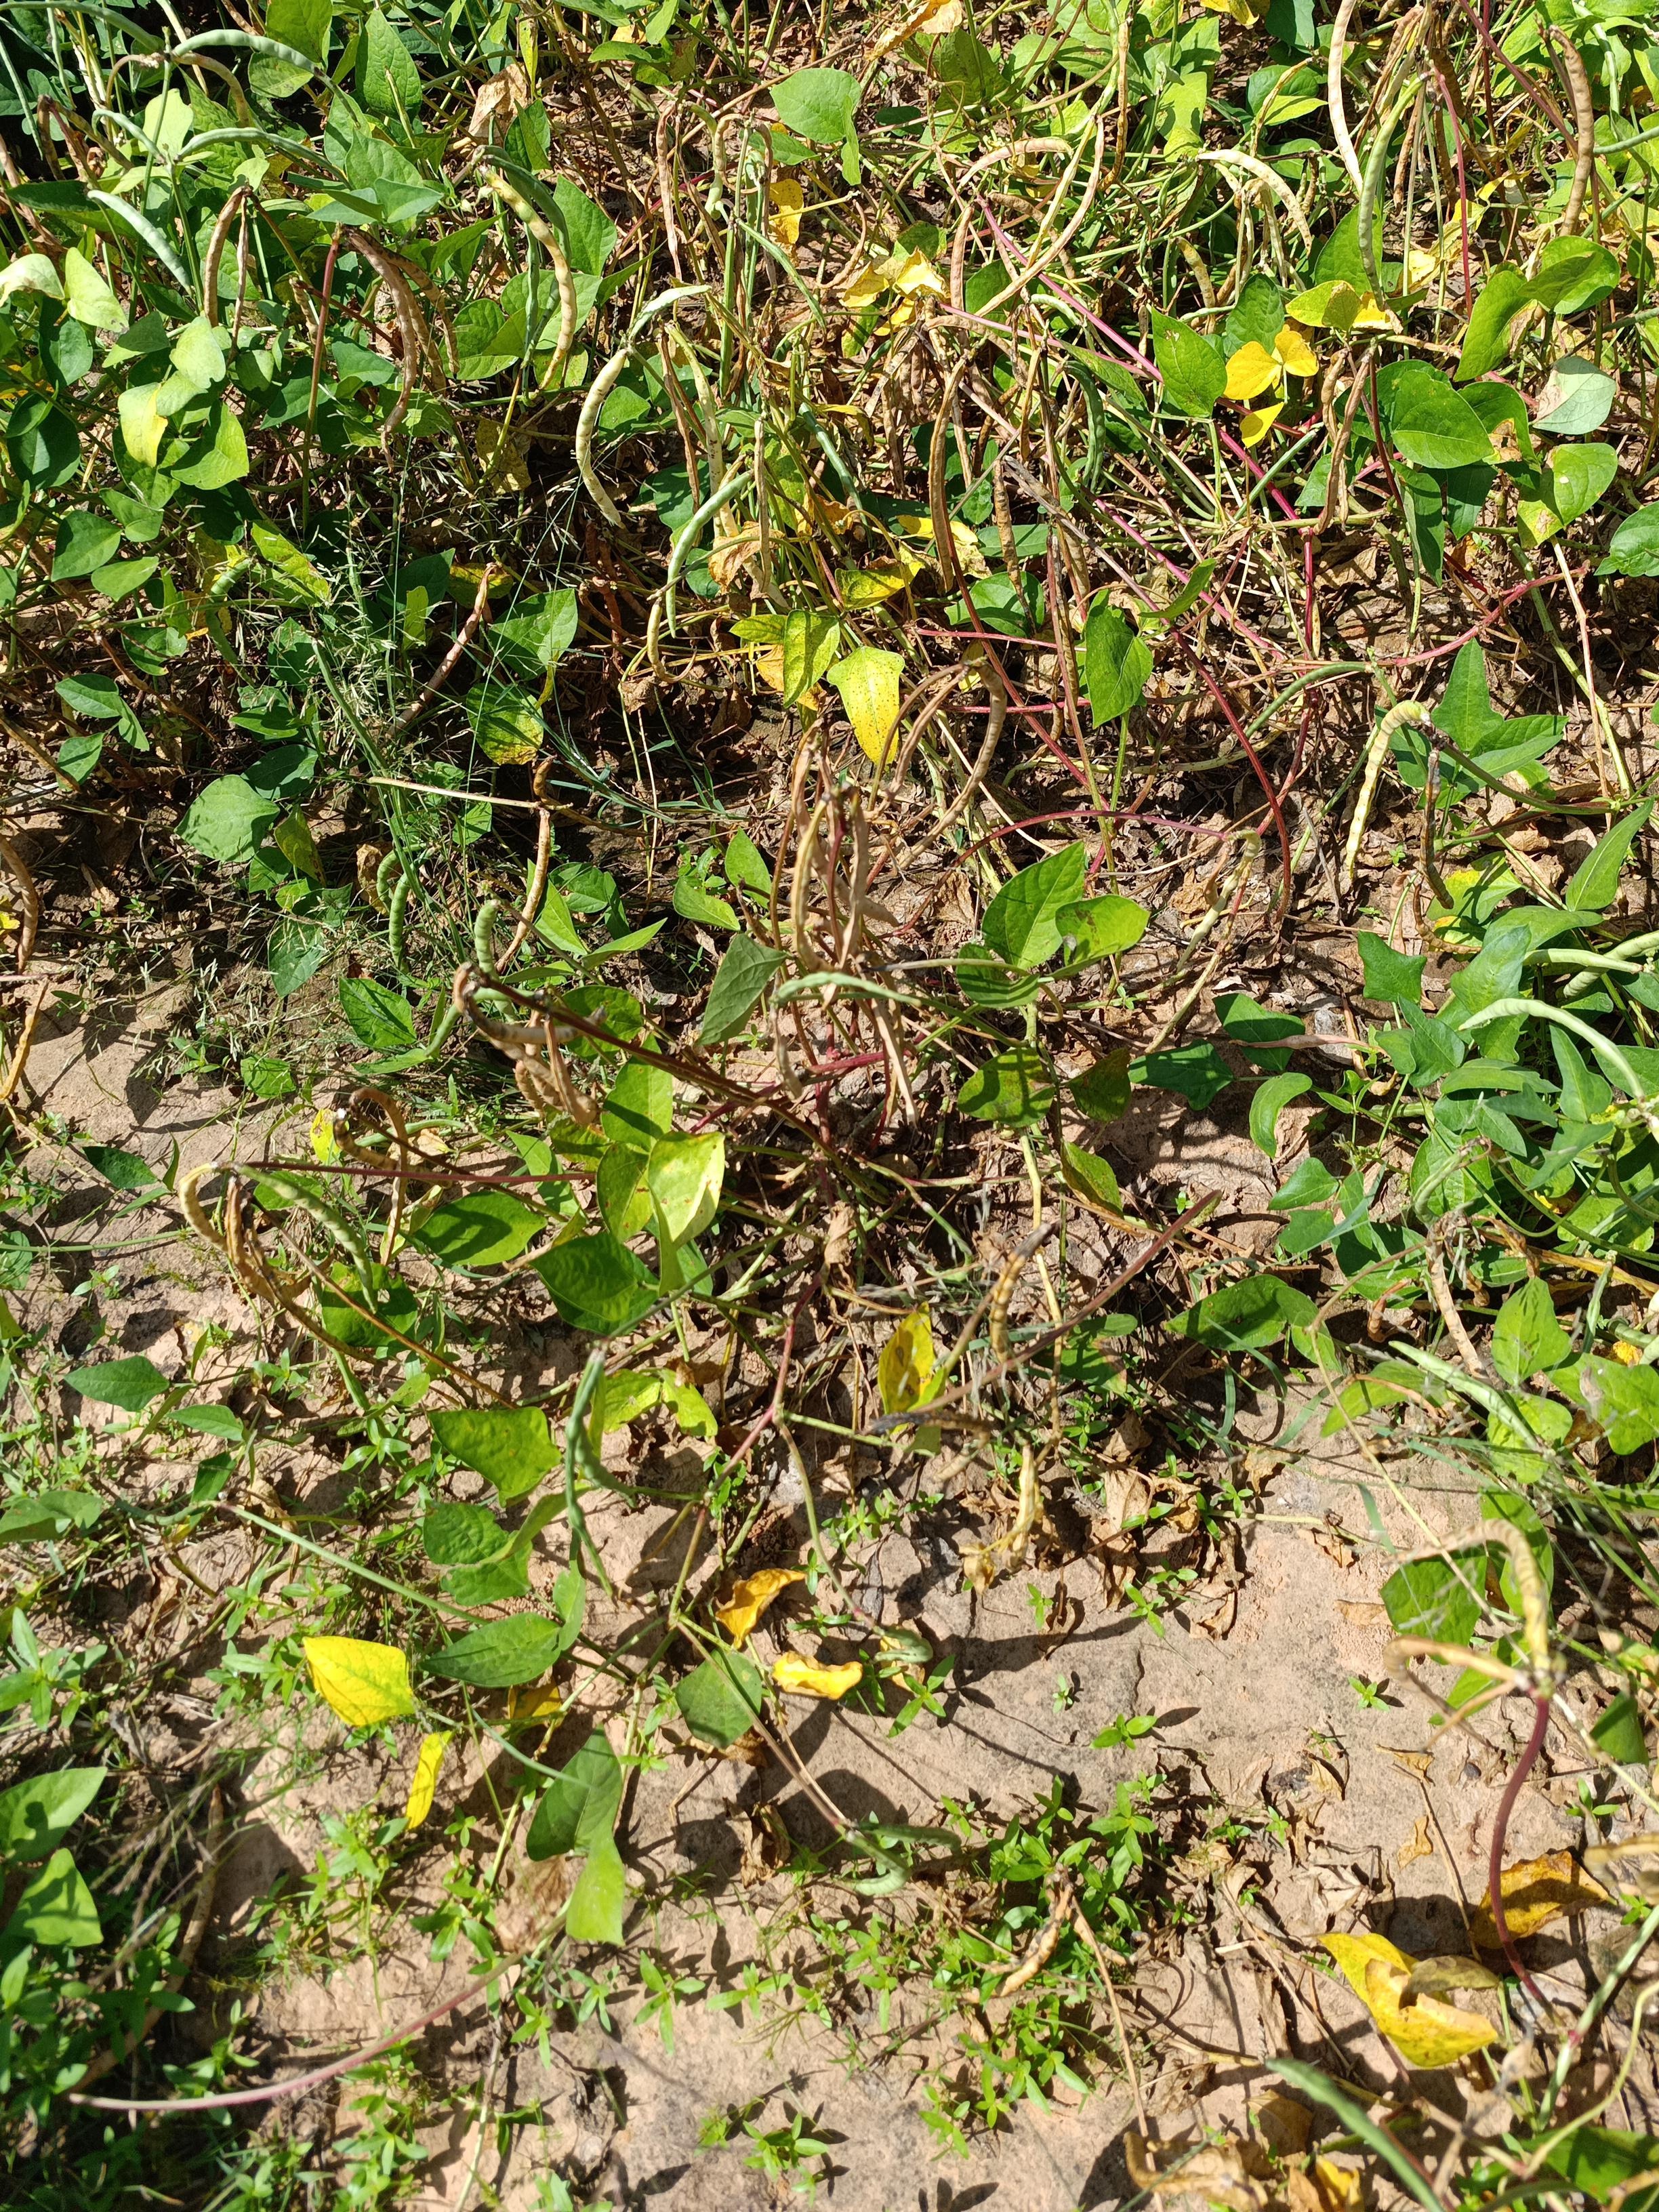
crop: cowpea
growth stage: maturity
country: Nigeria
